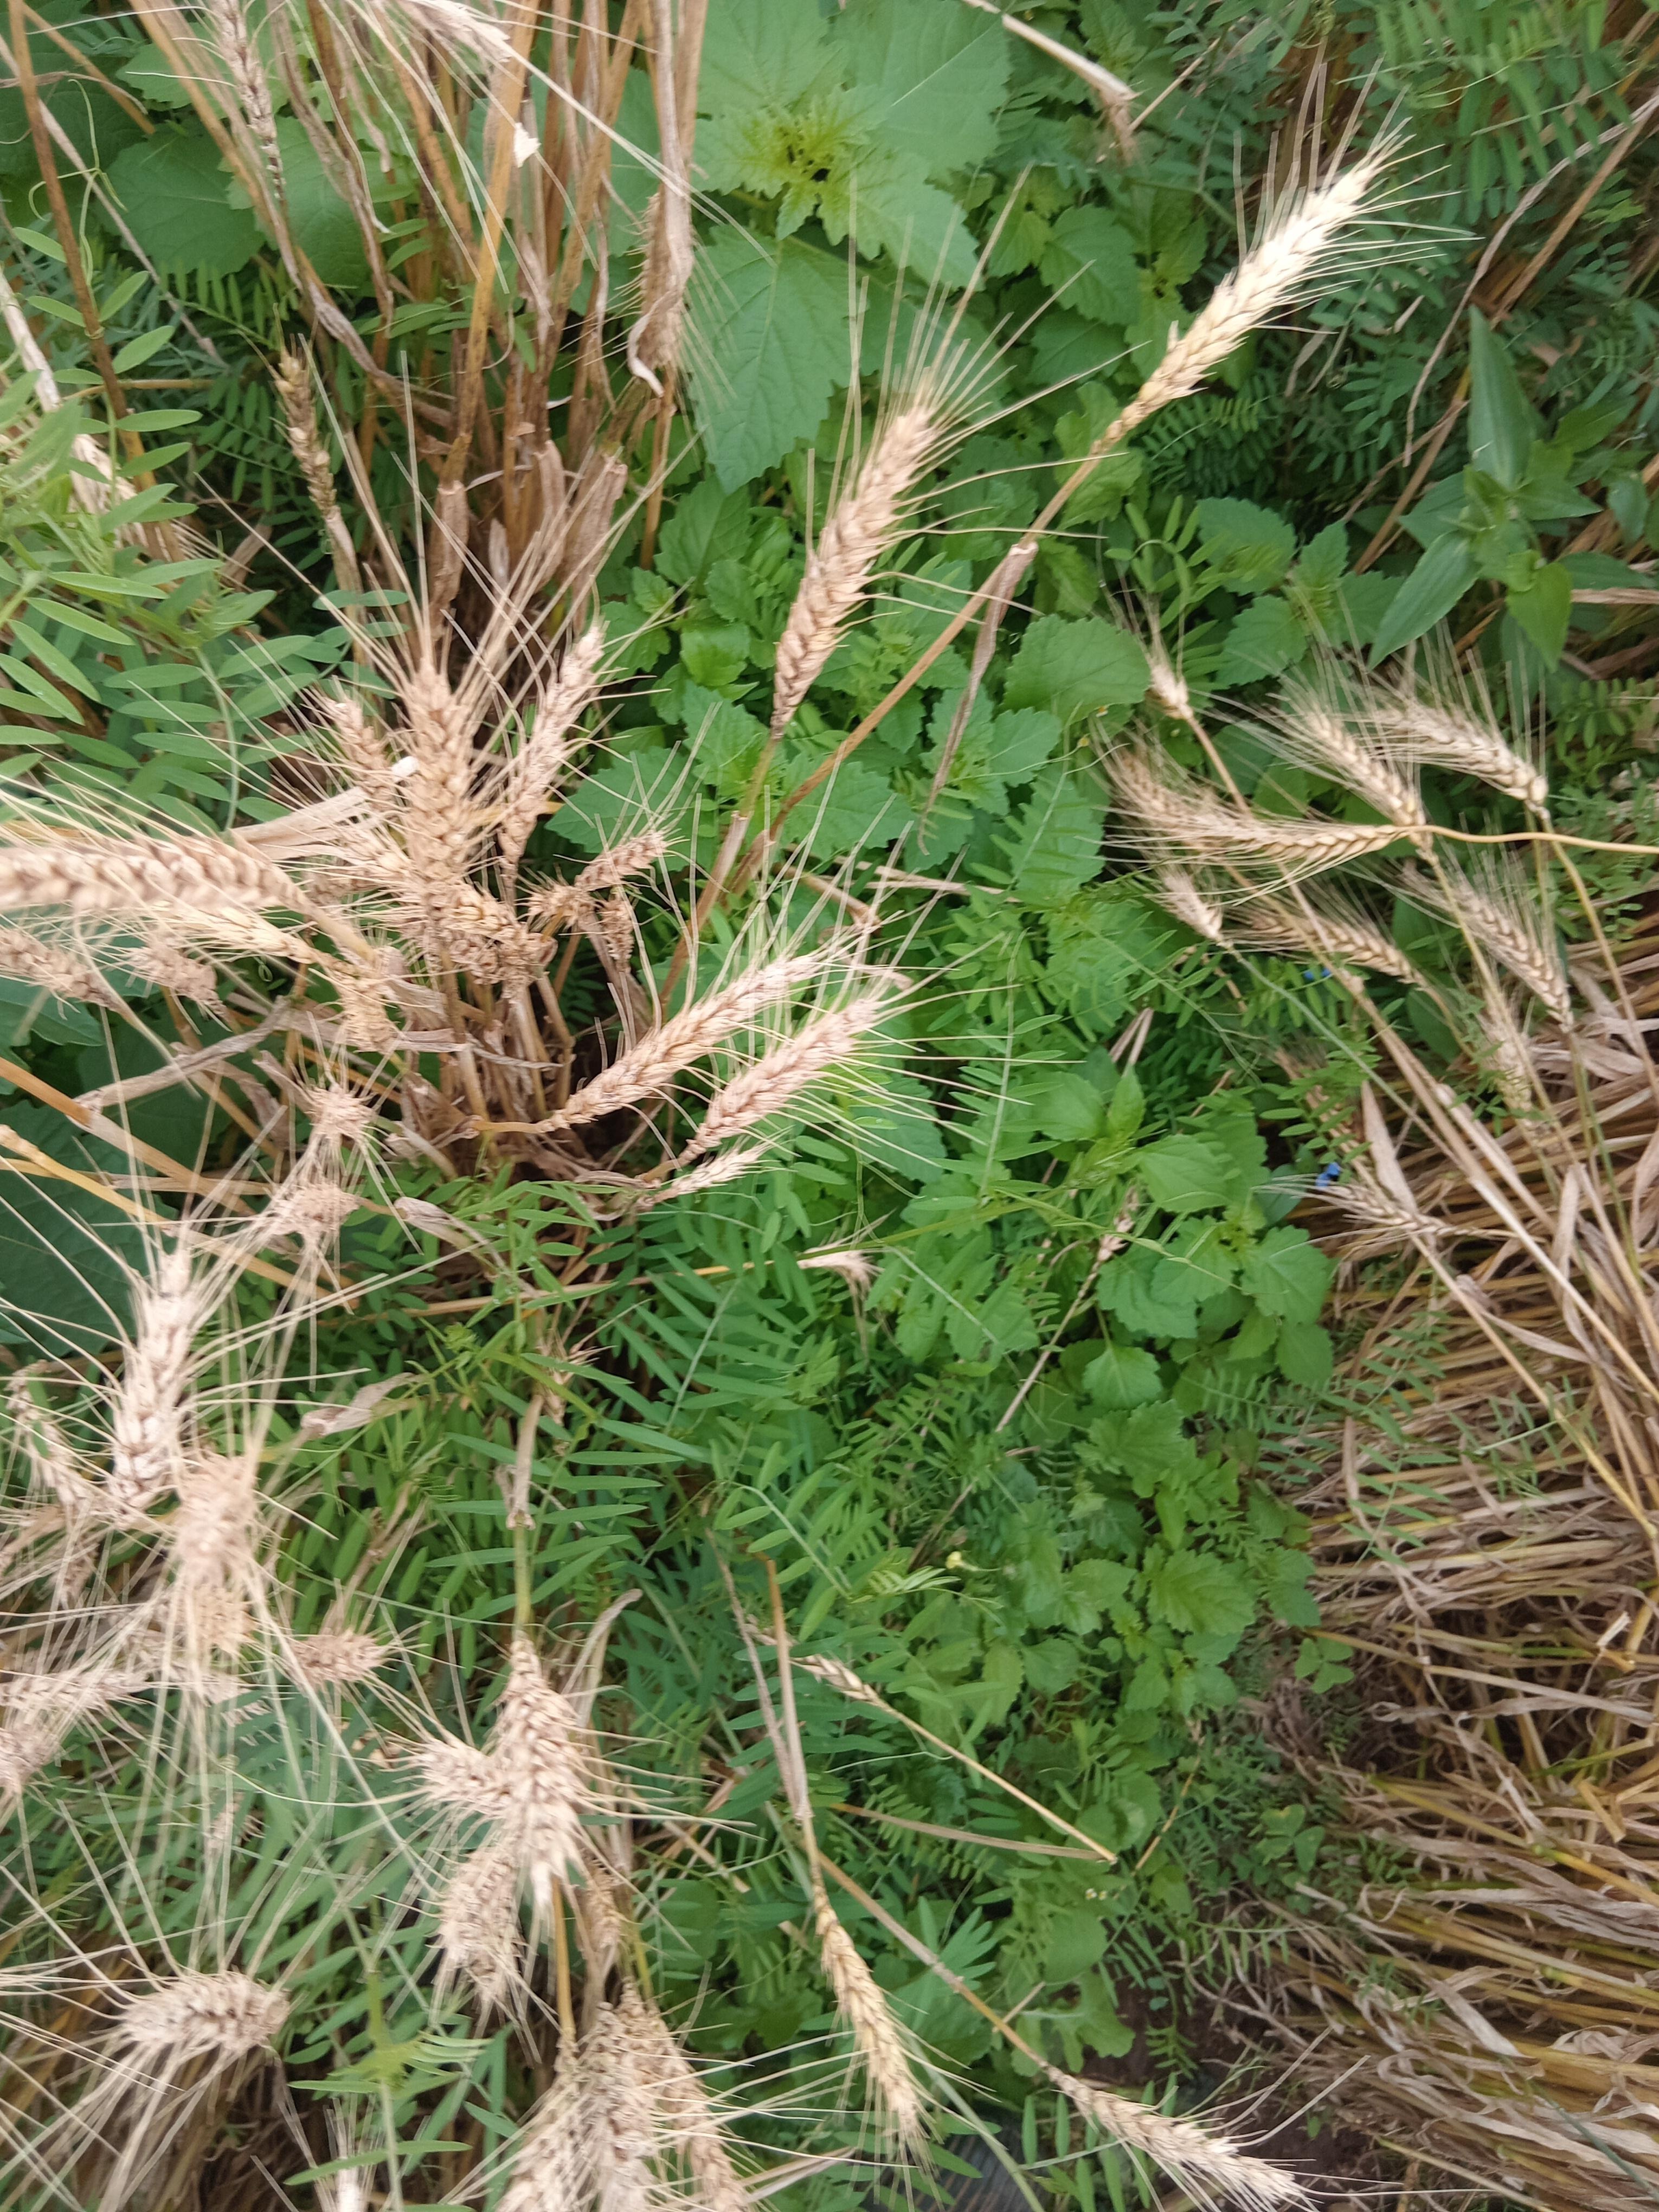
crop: wheat
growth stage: maturity
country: Kenya
